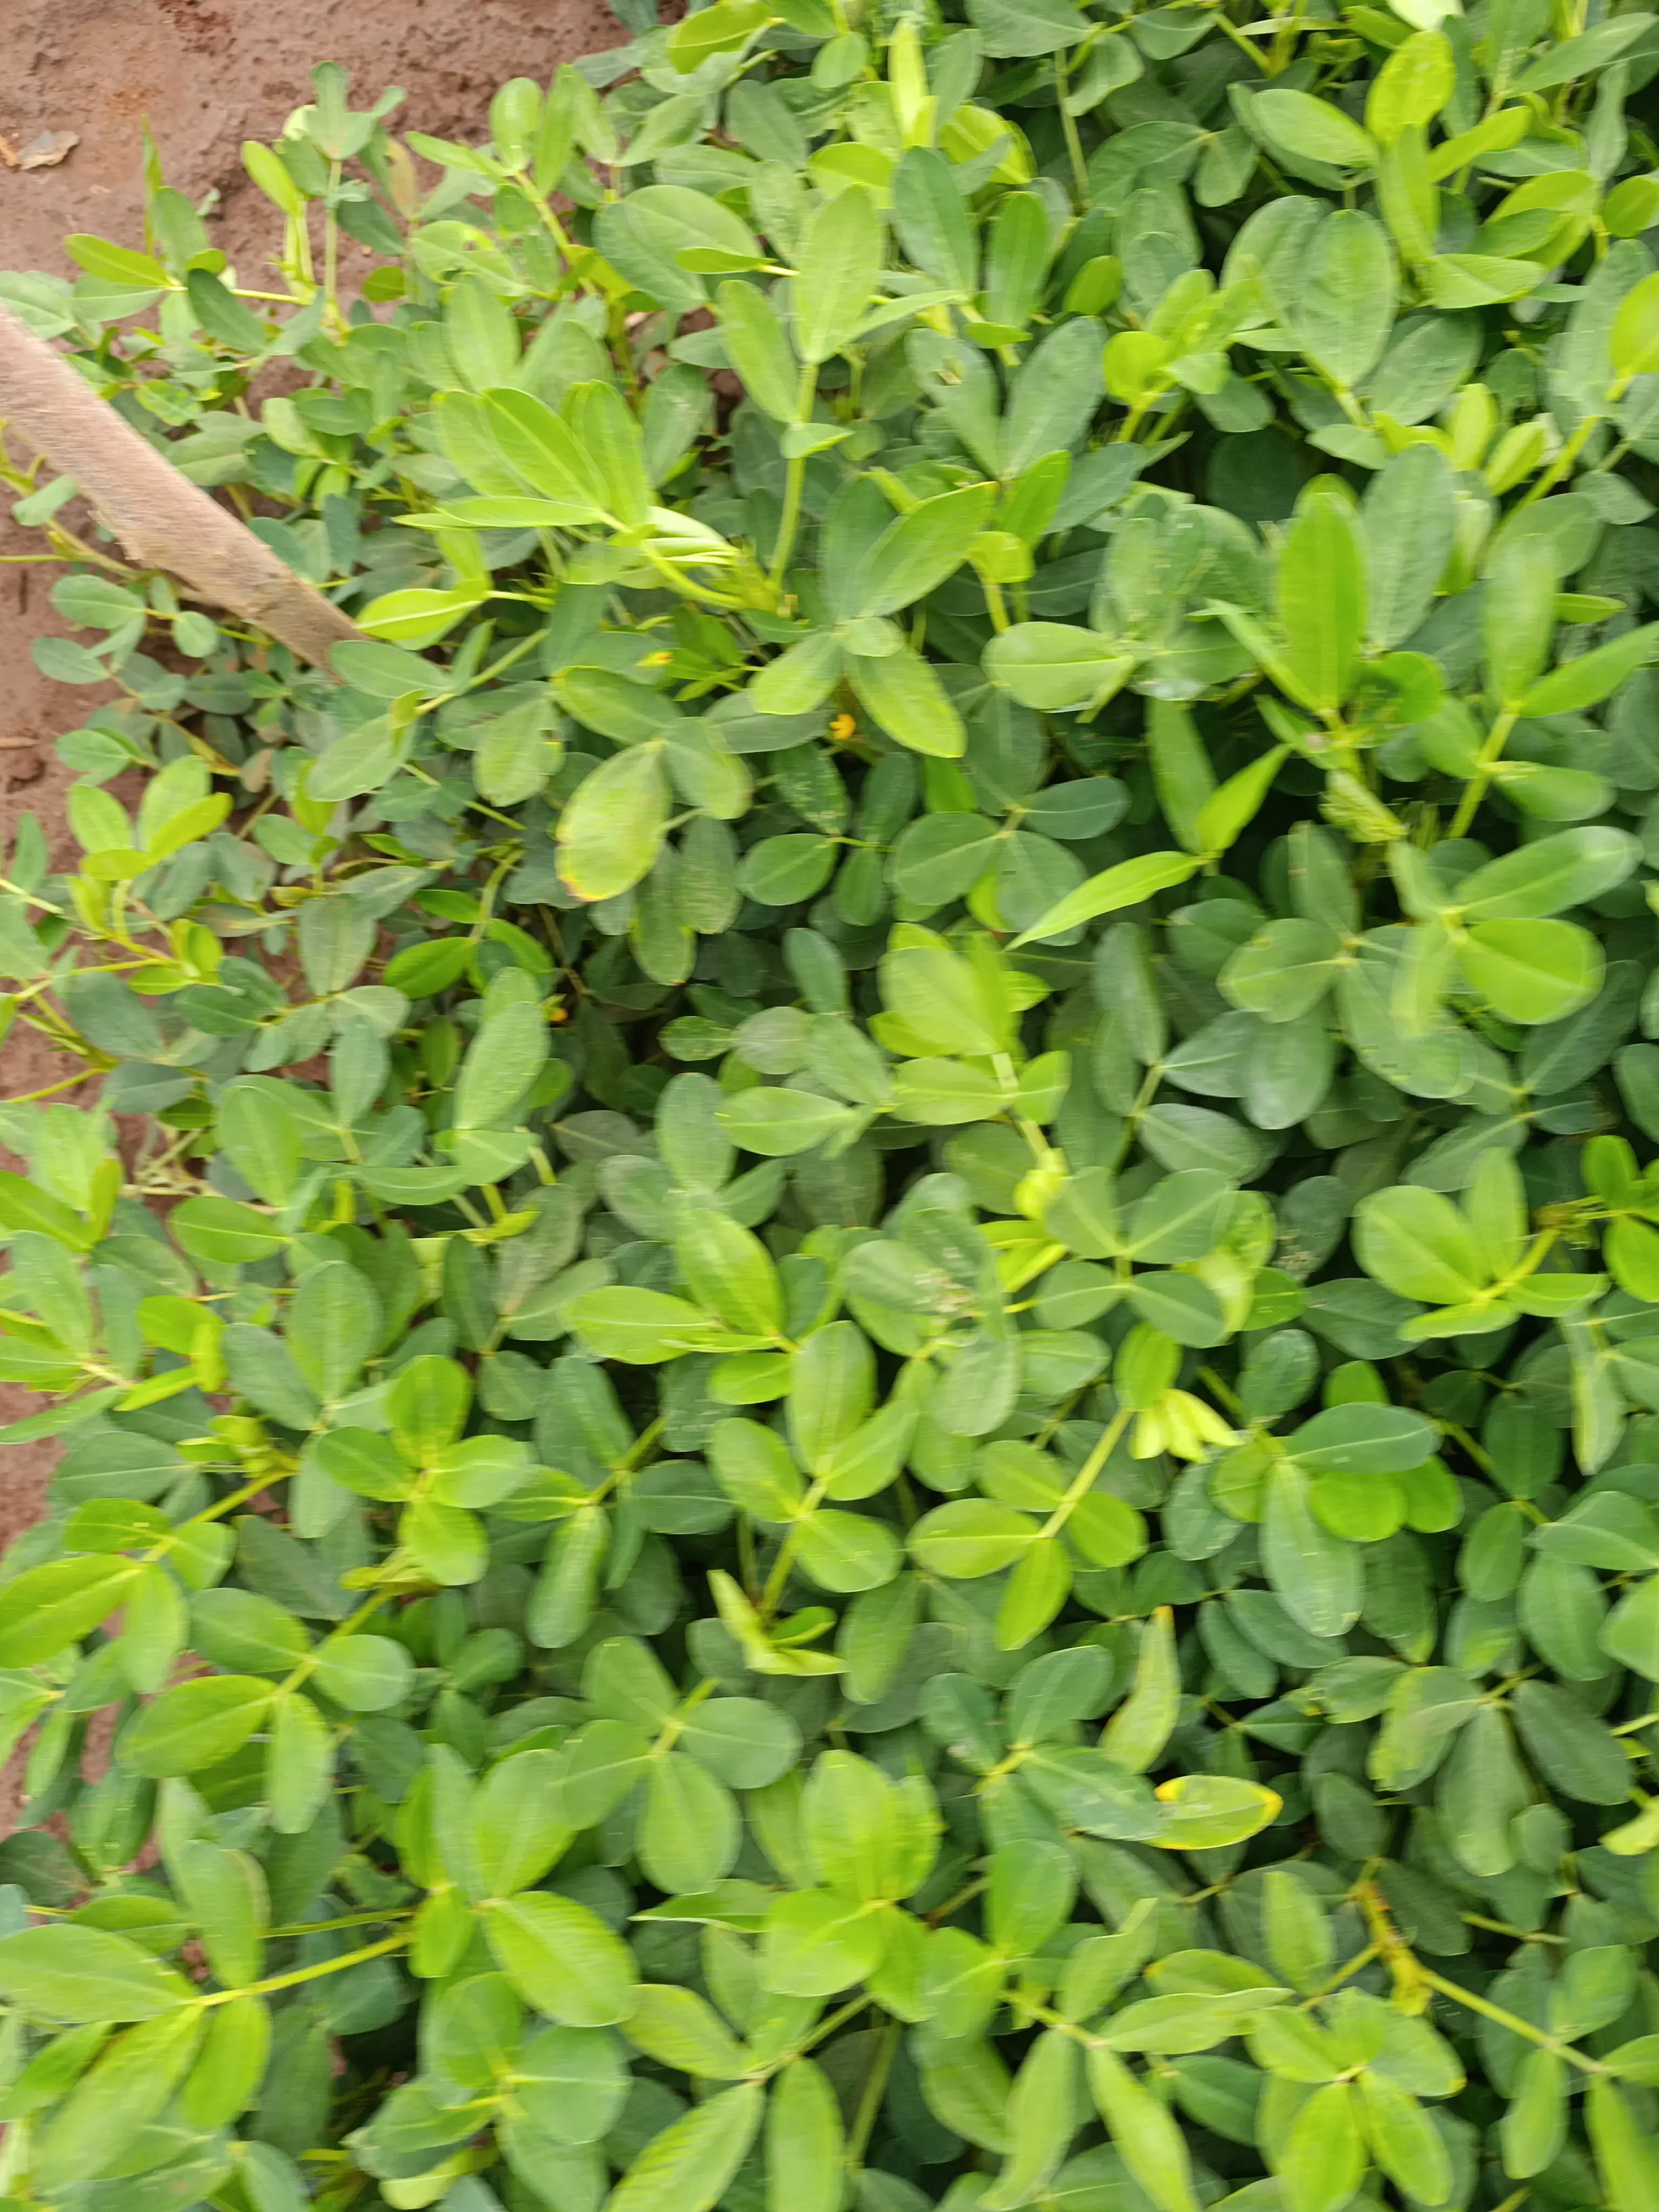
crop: groundnut
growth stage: flowering
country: Kenya
